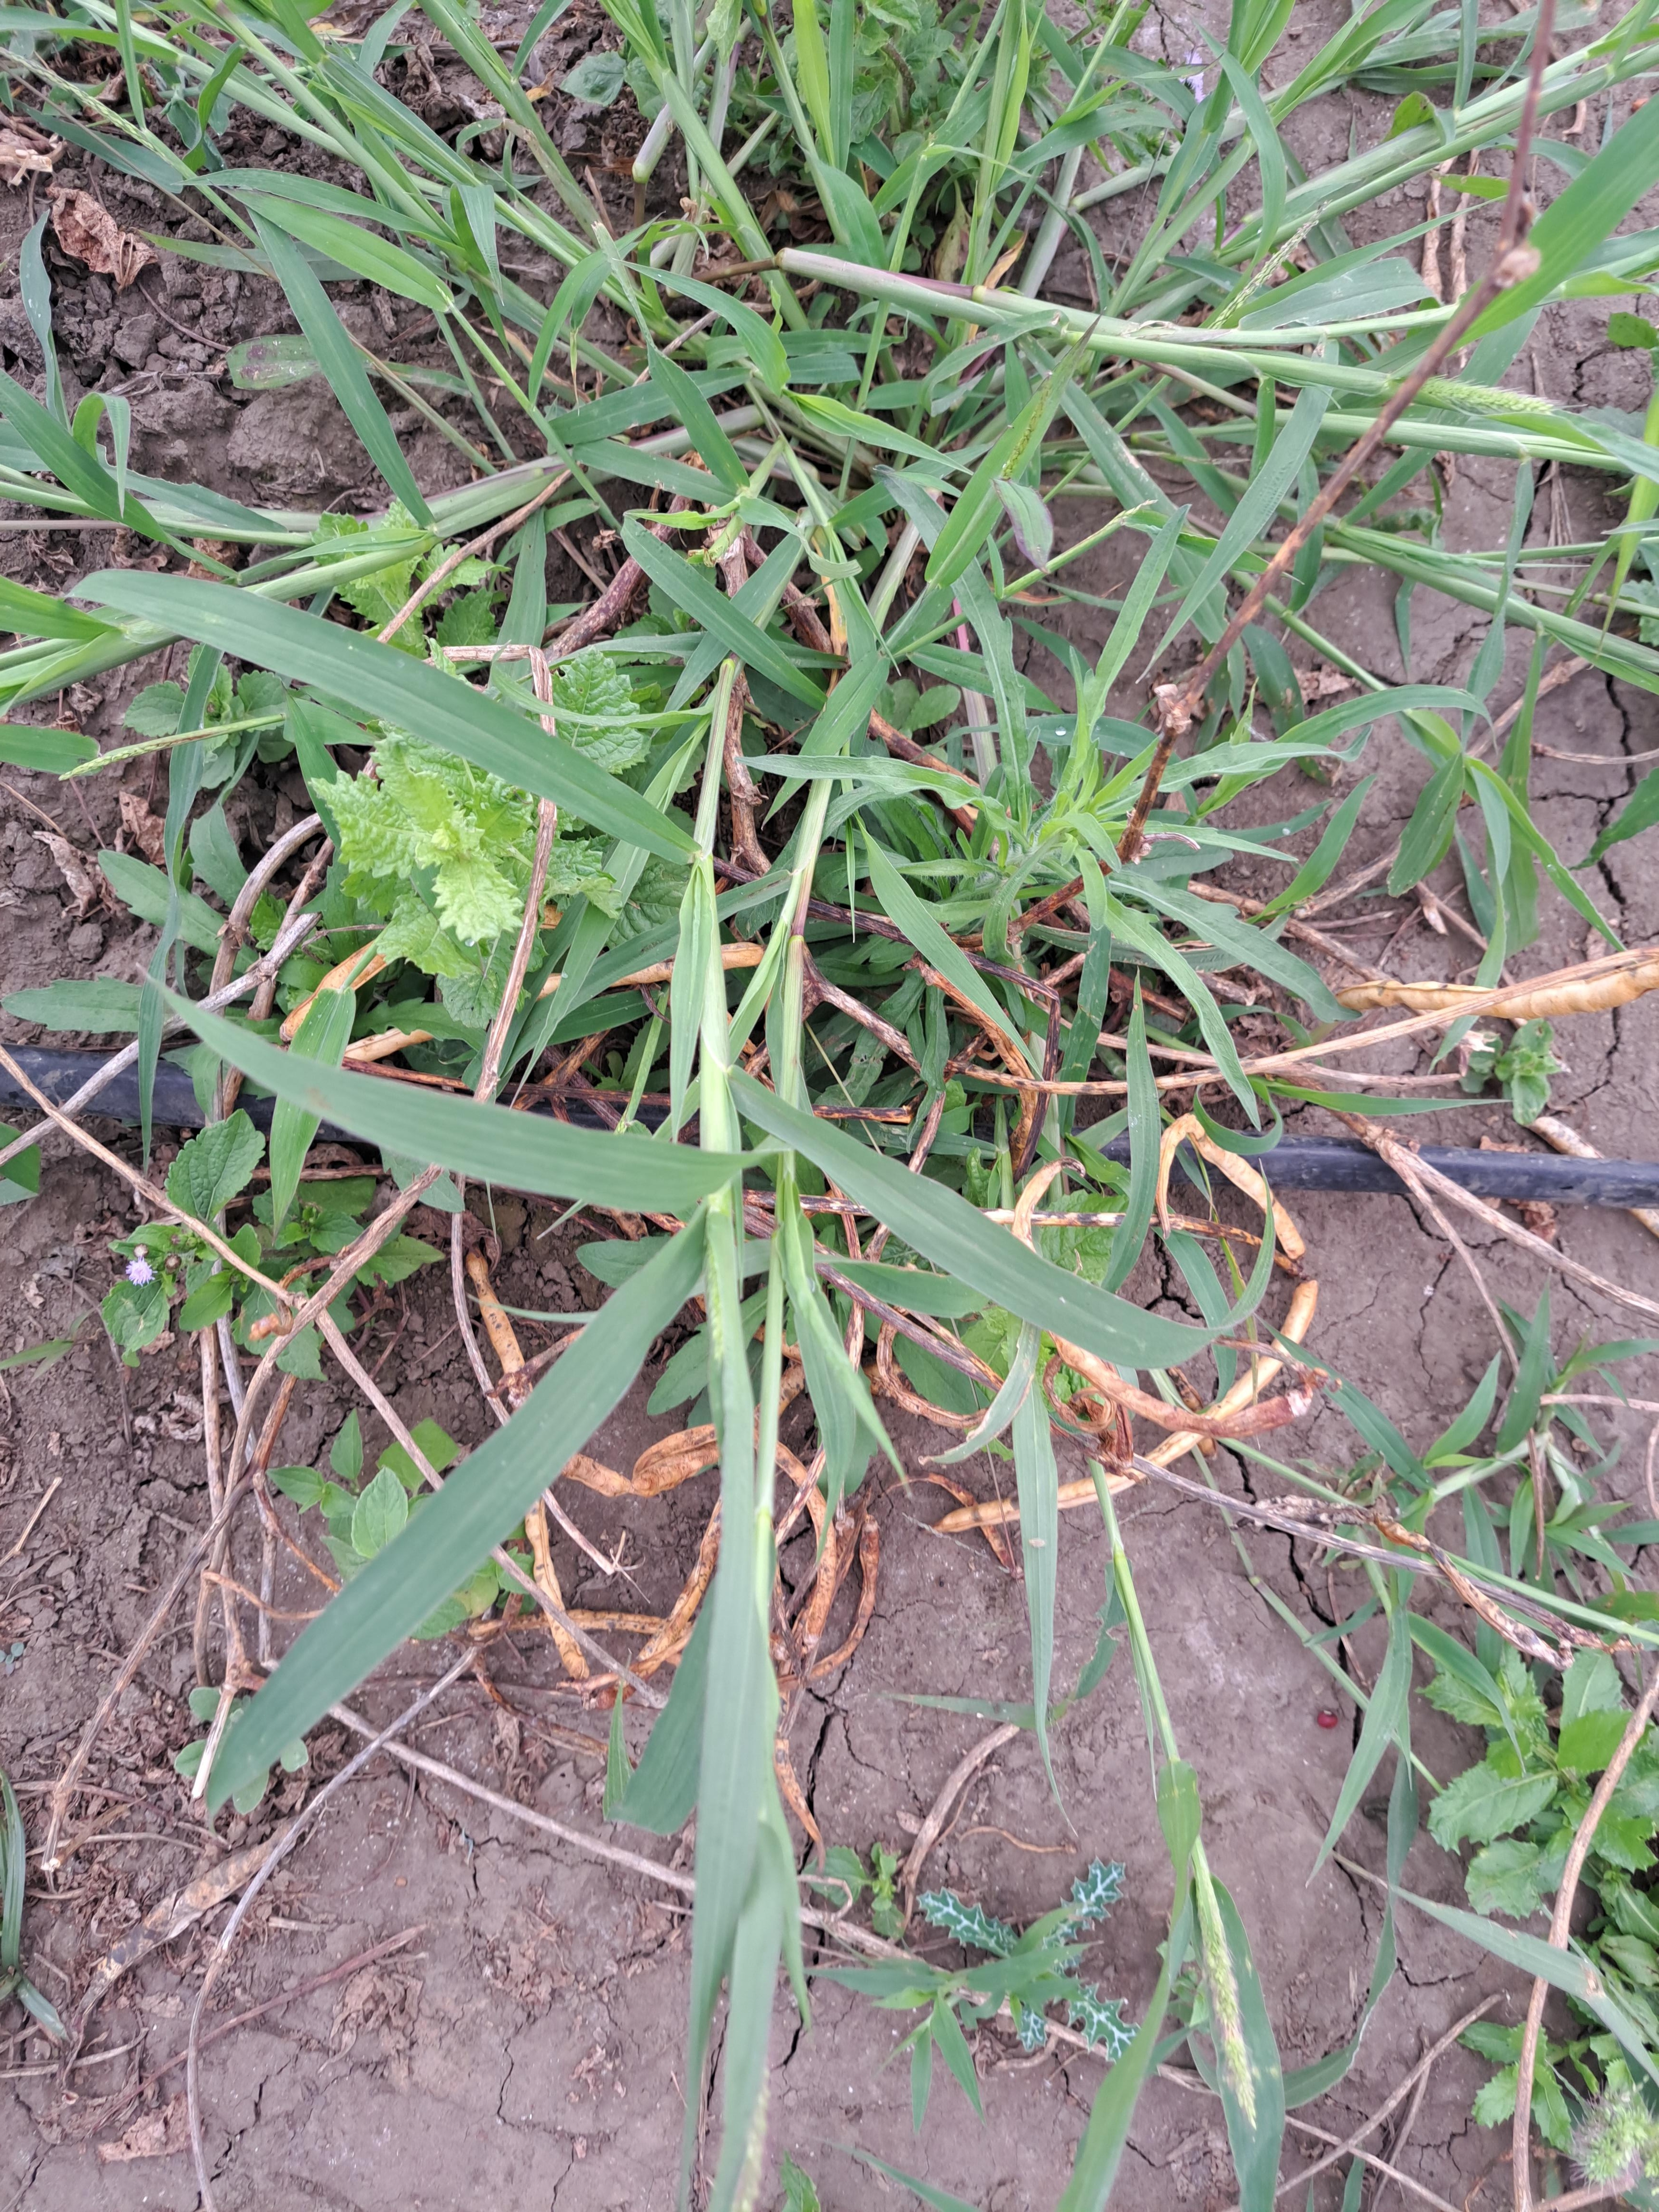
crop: cowpea
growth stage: development pod
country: Tanzania
